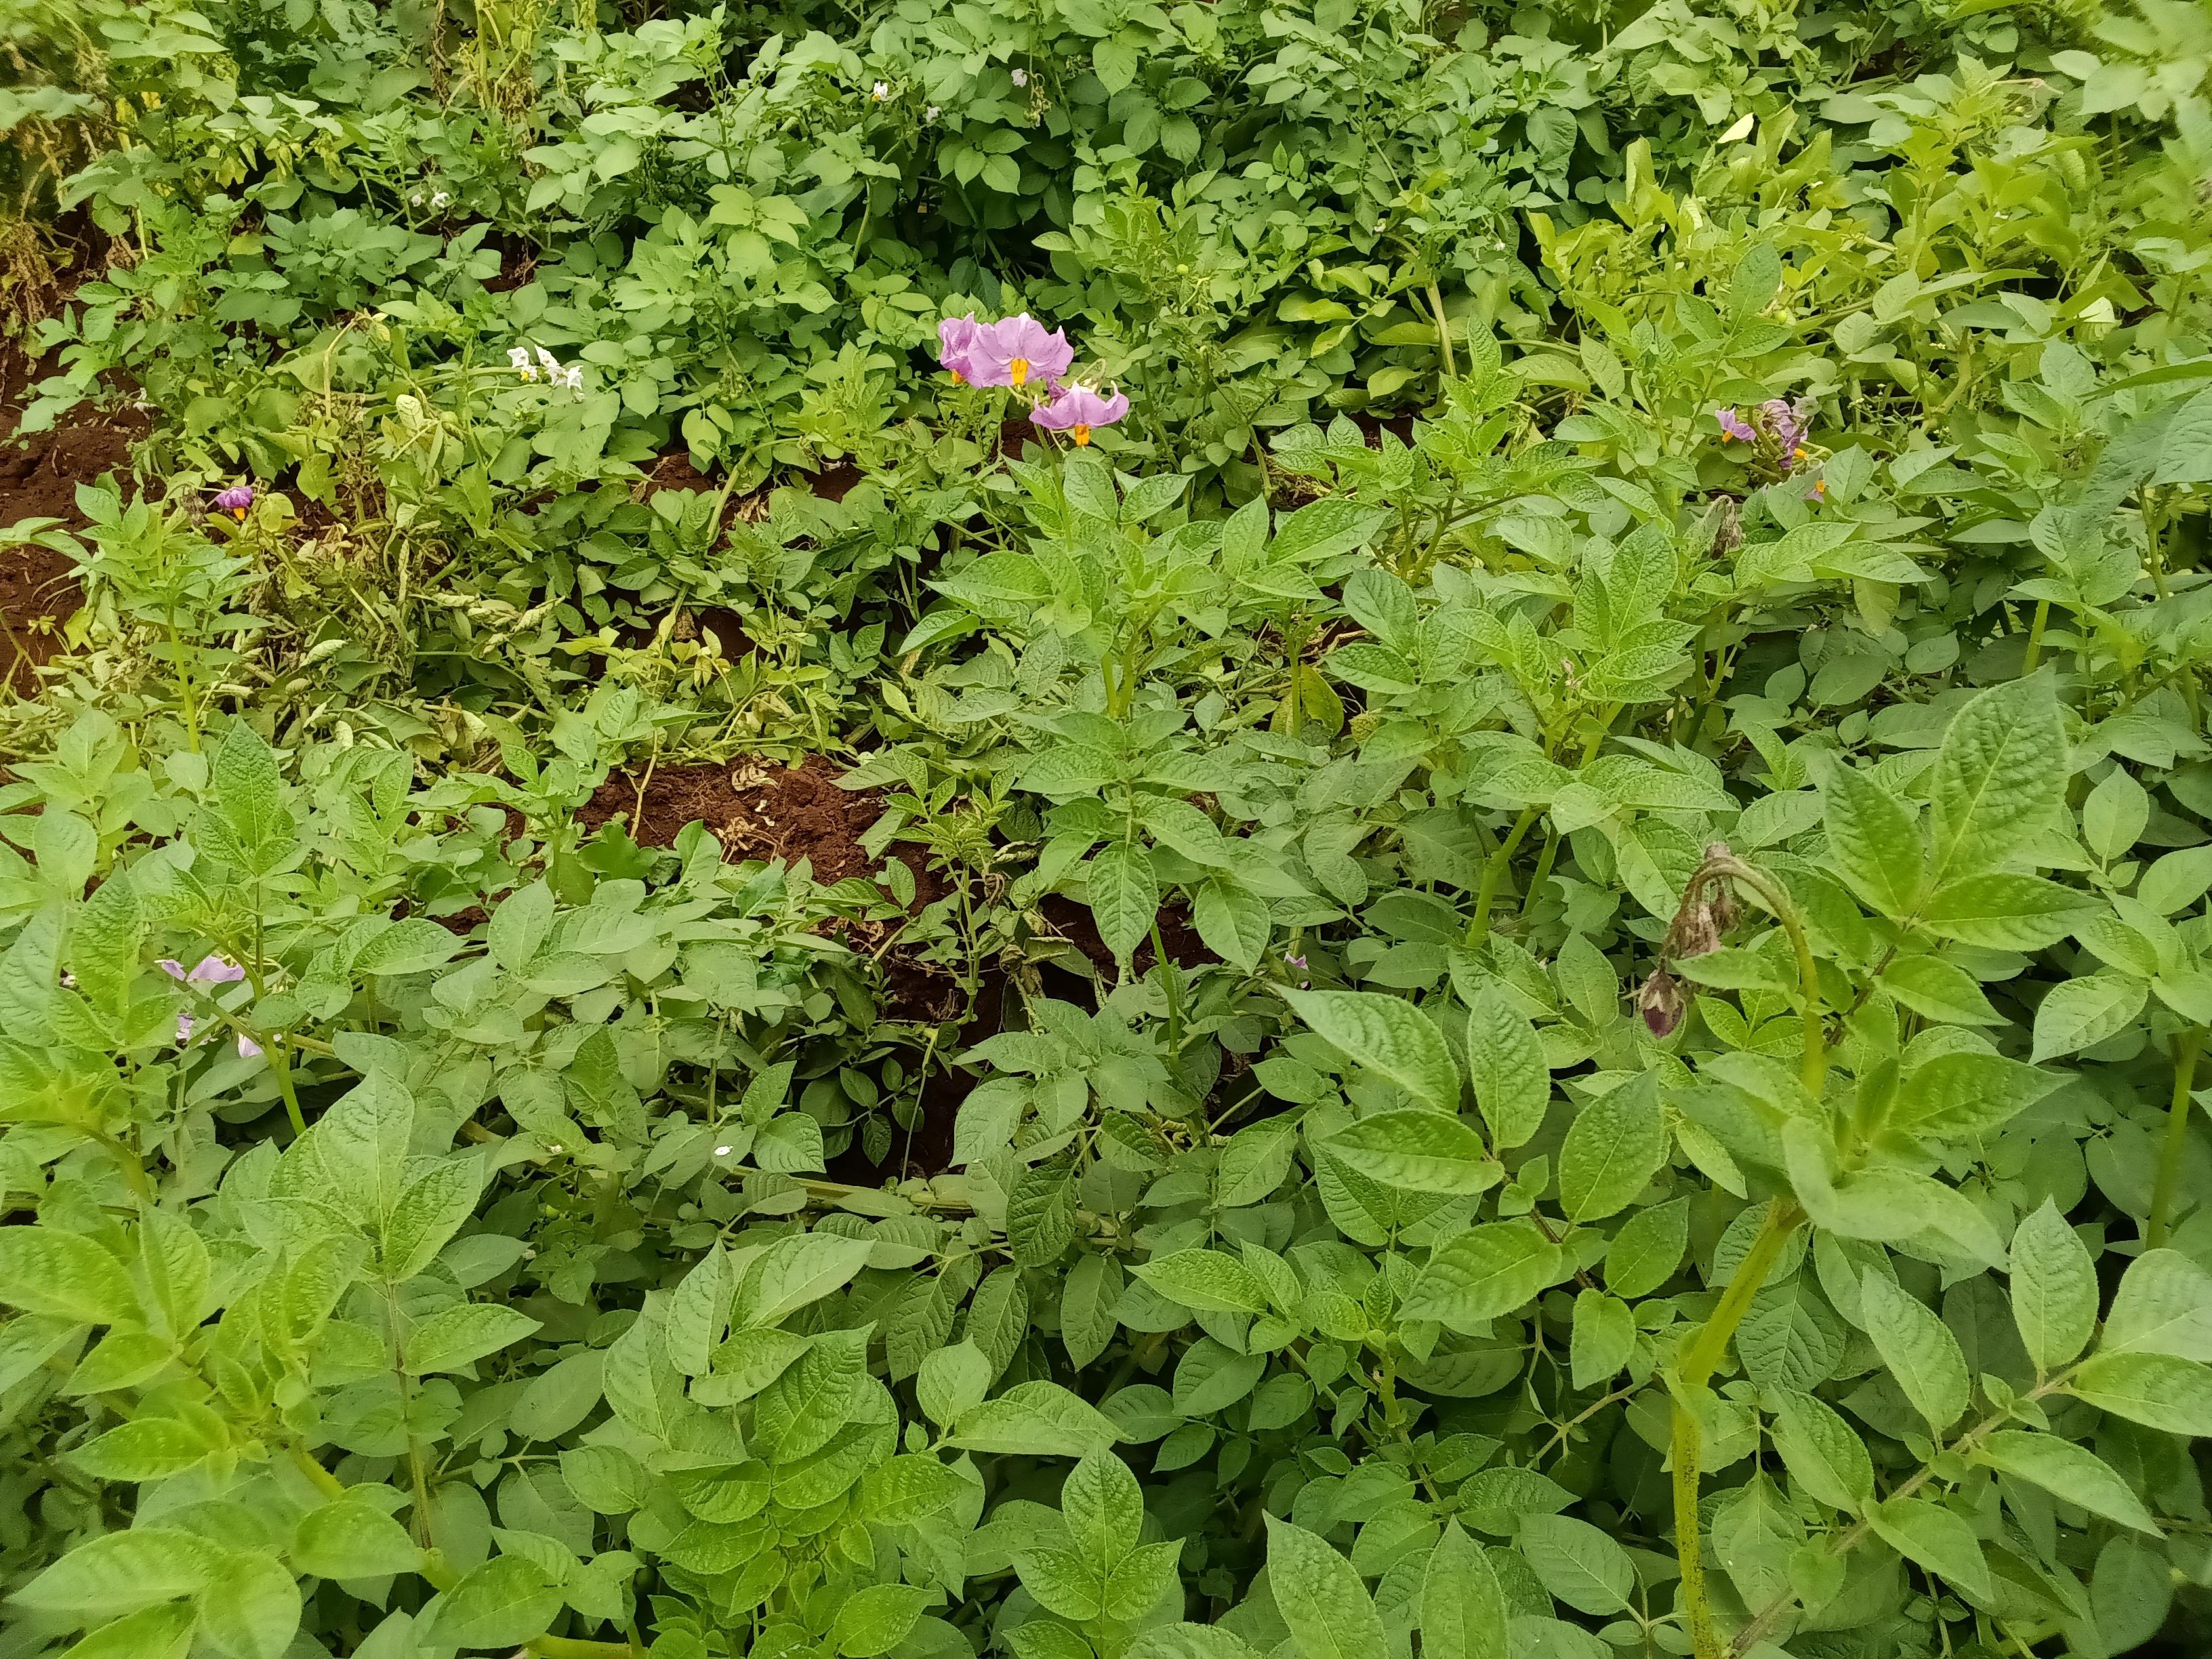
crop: potato
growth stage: maturity
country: Kenya
